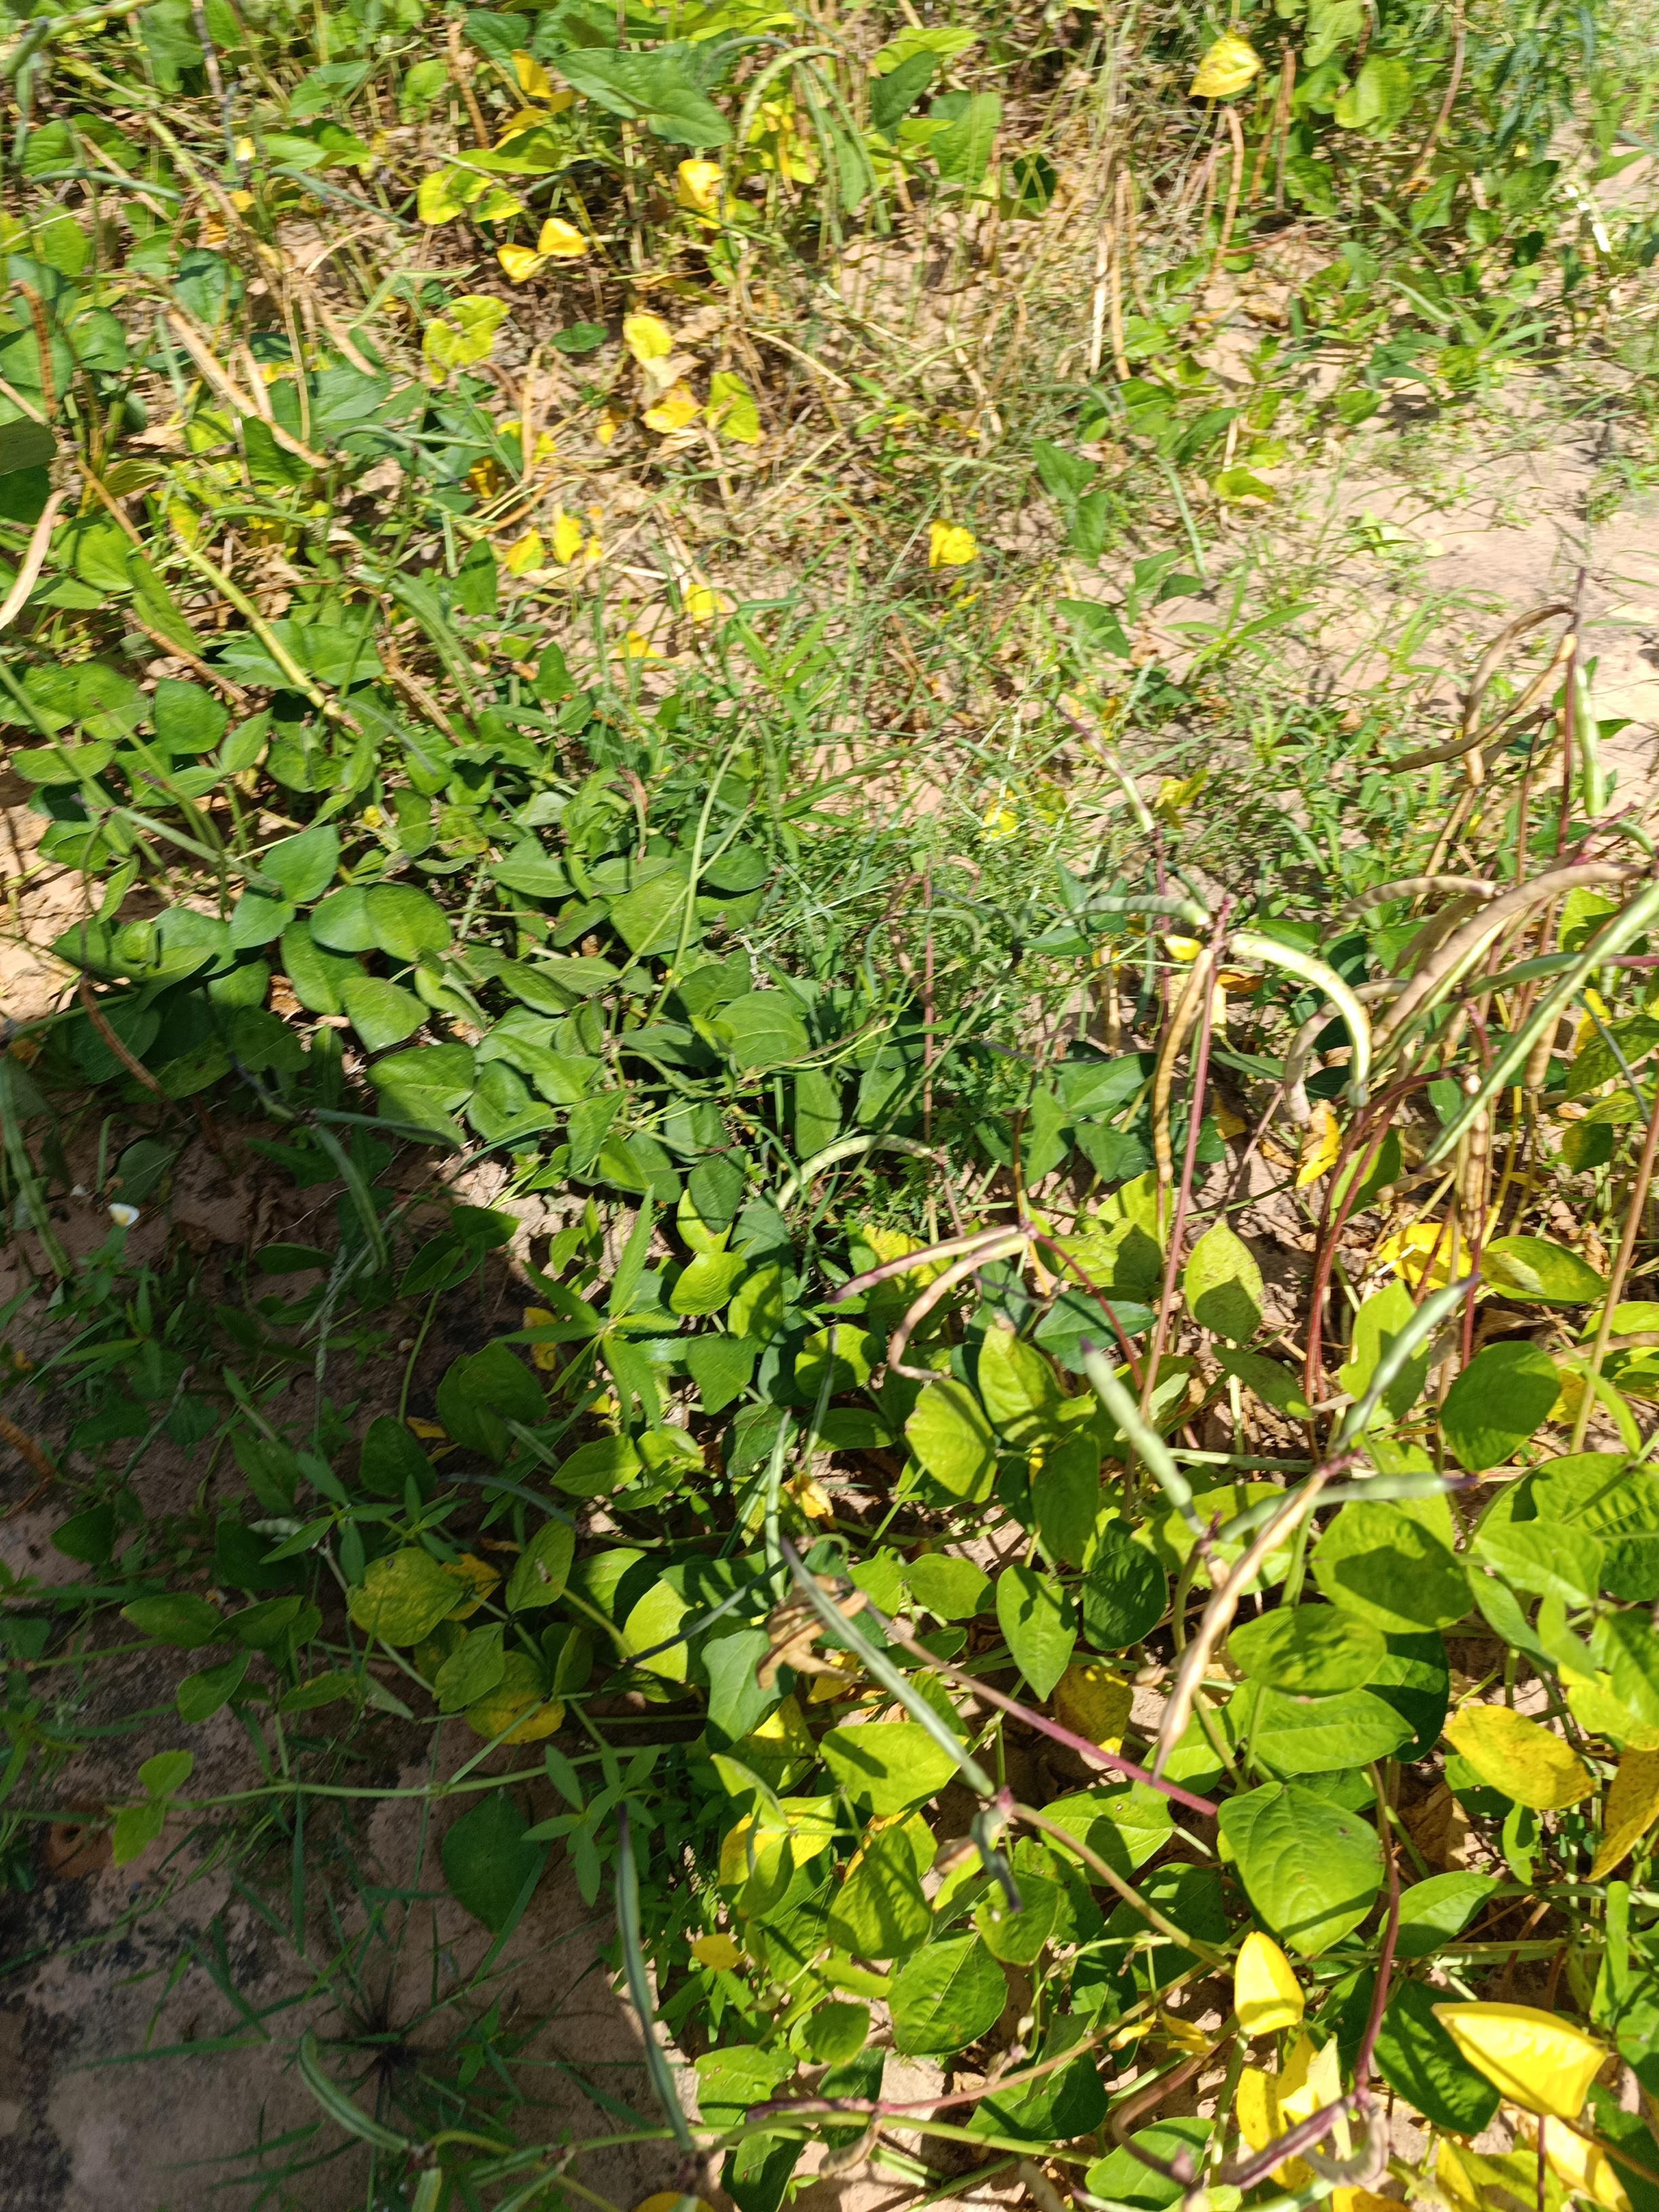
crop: cowpea
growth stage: maturity
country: Nigeria
